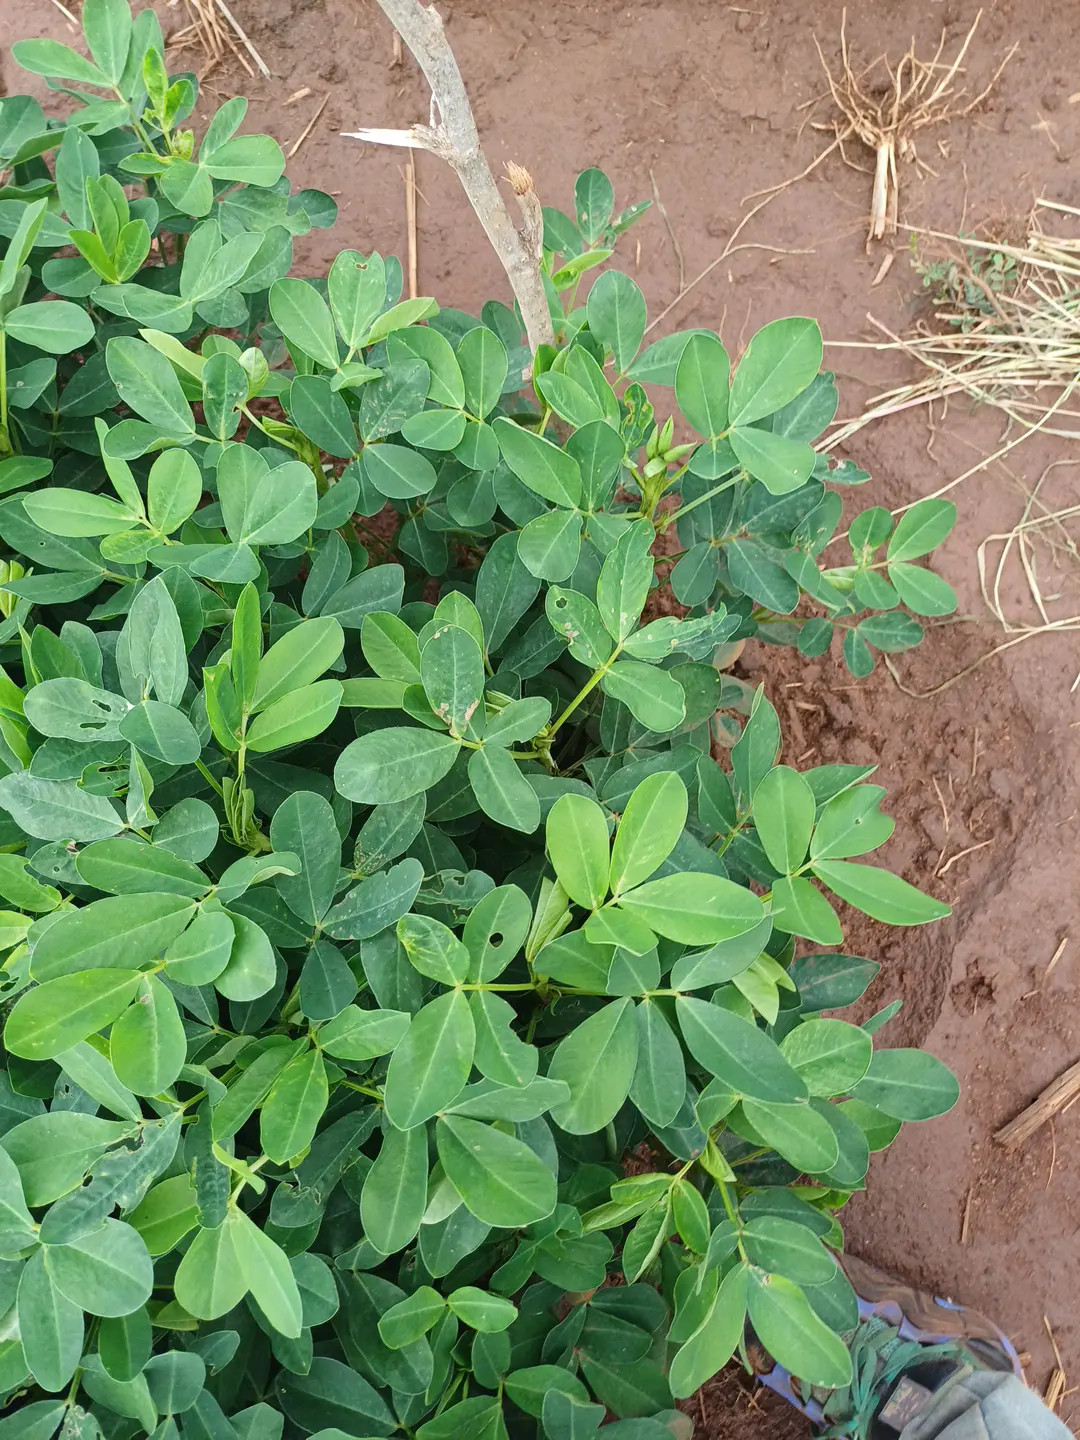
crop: groundnut
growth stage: flowering
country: Kenya
